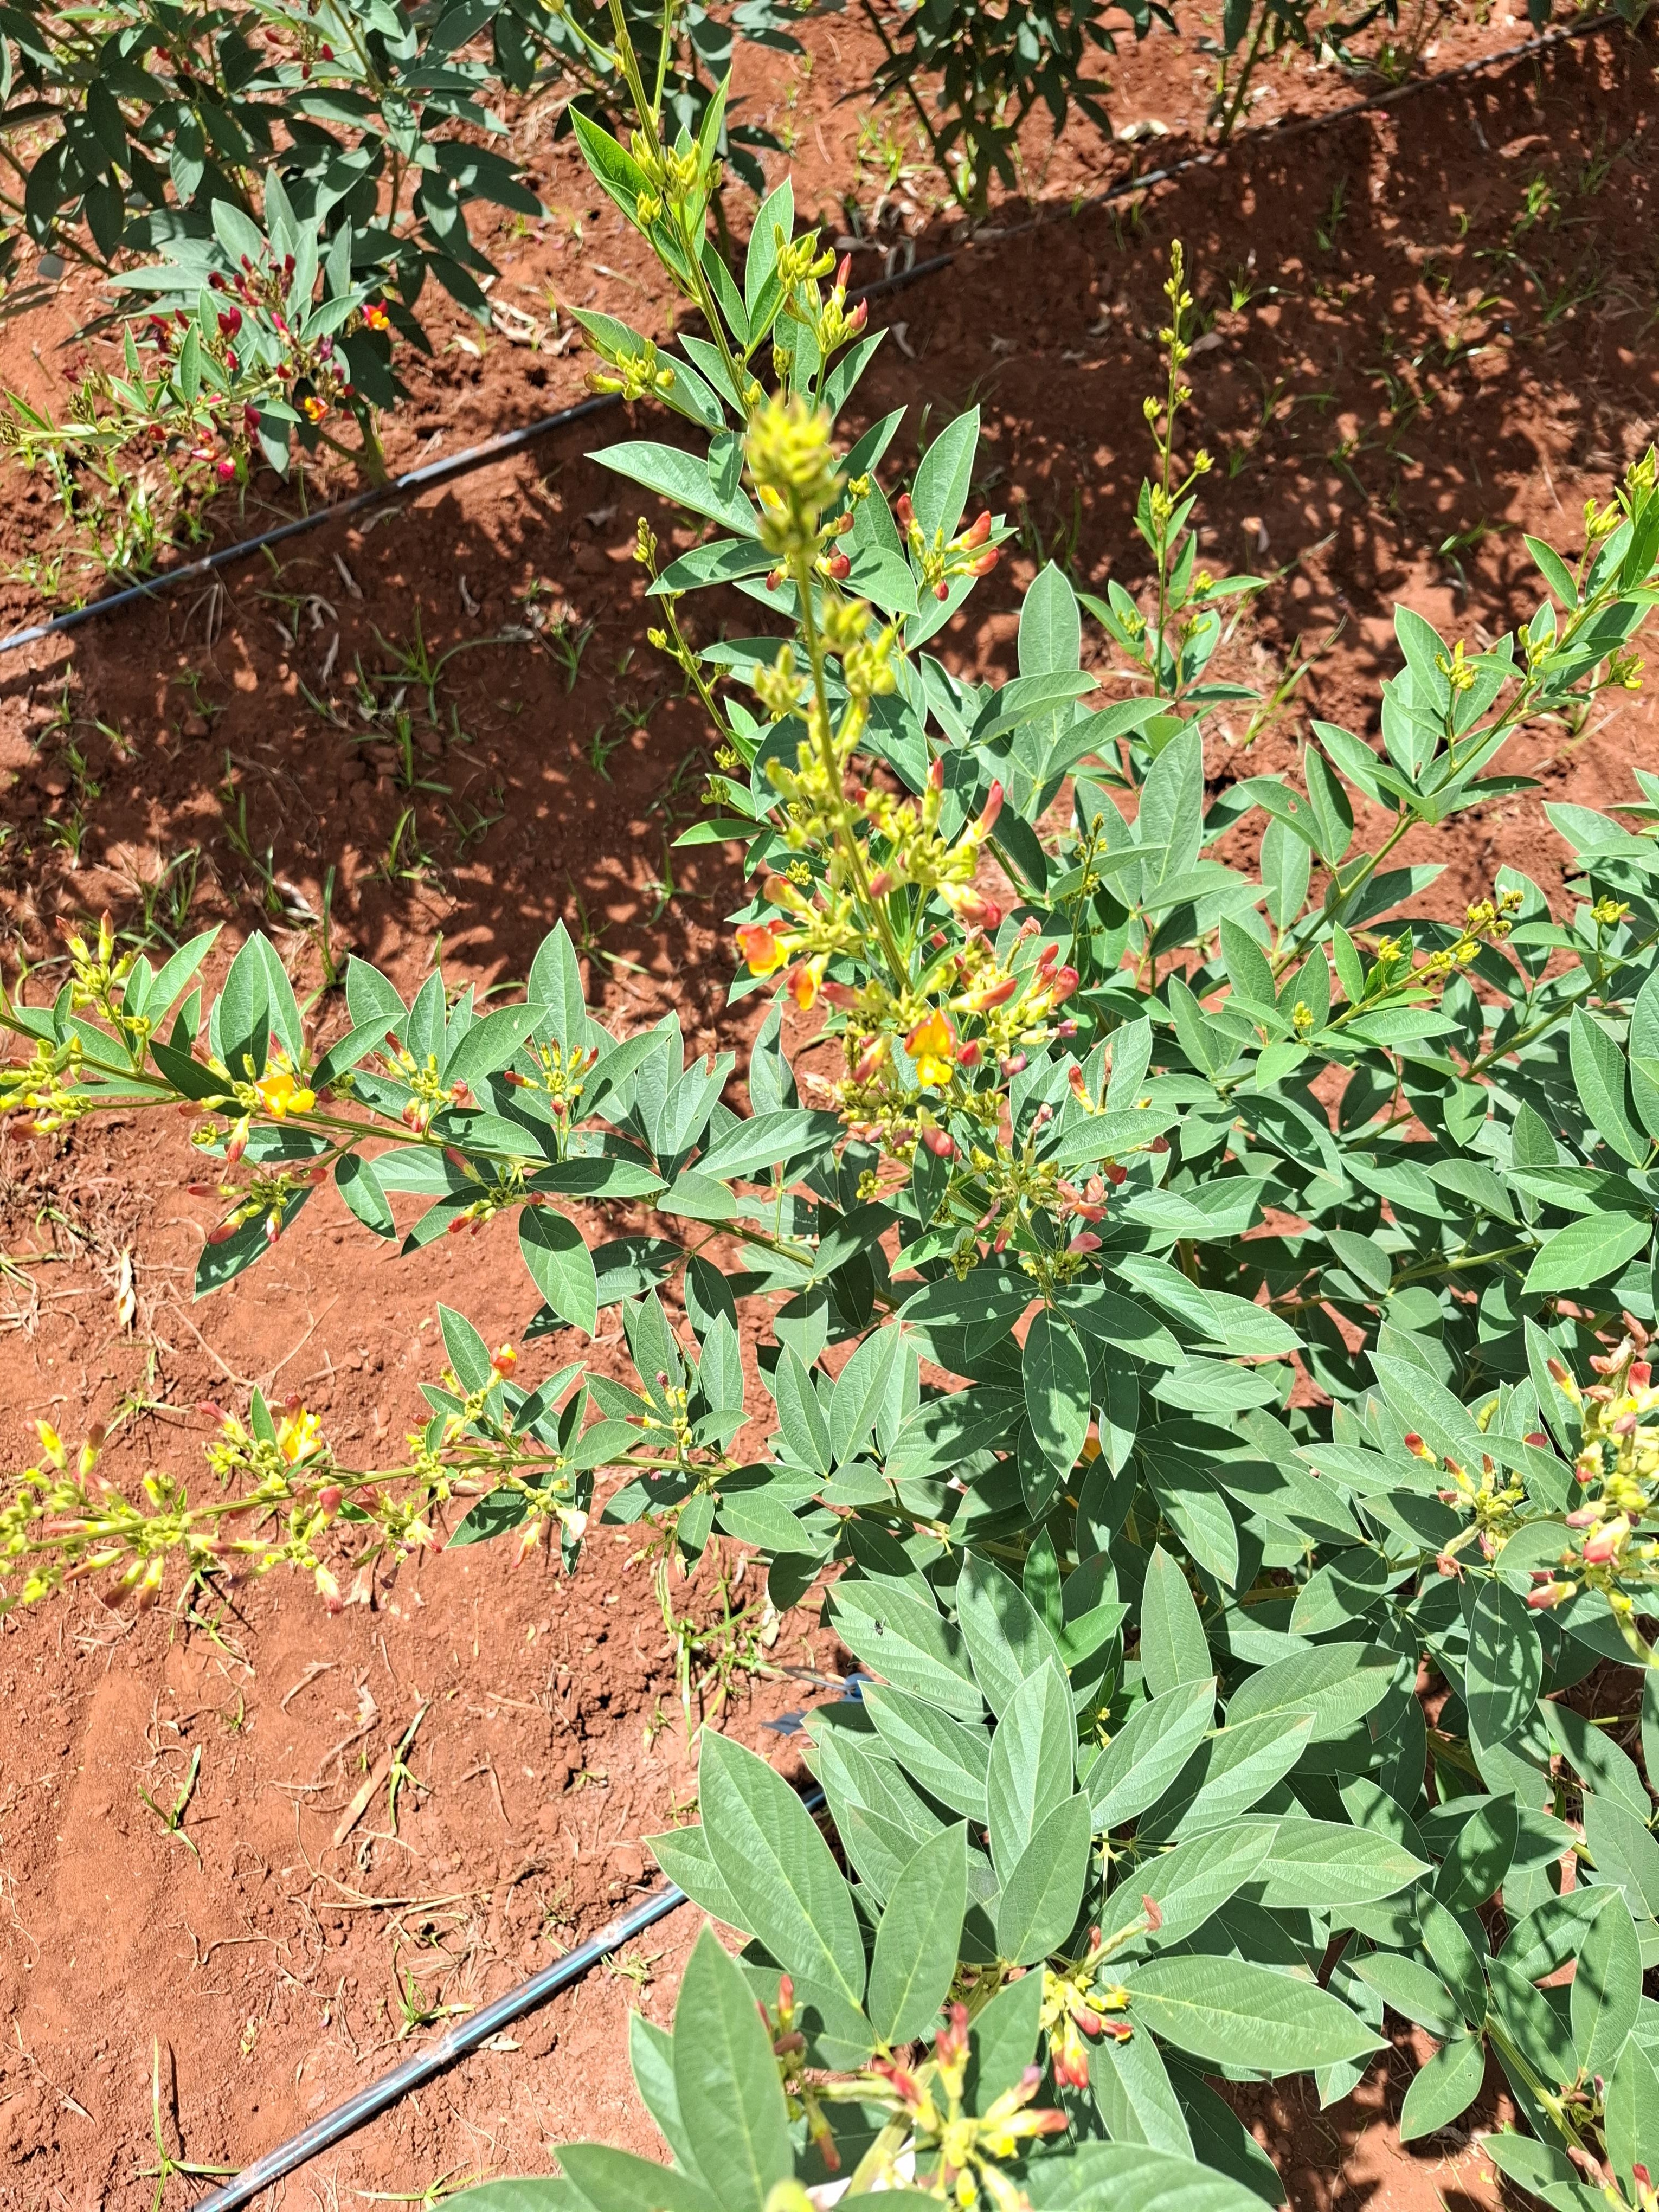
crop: pigeonpea
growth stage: flowering
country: Kenya
